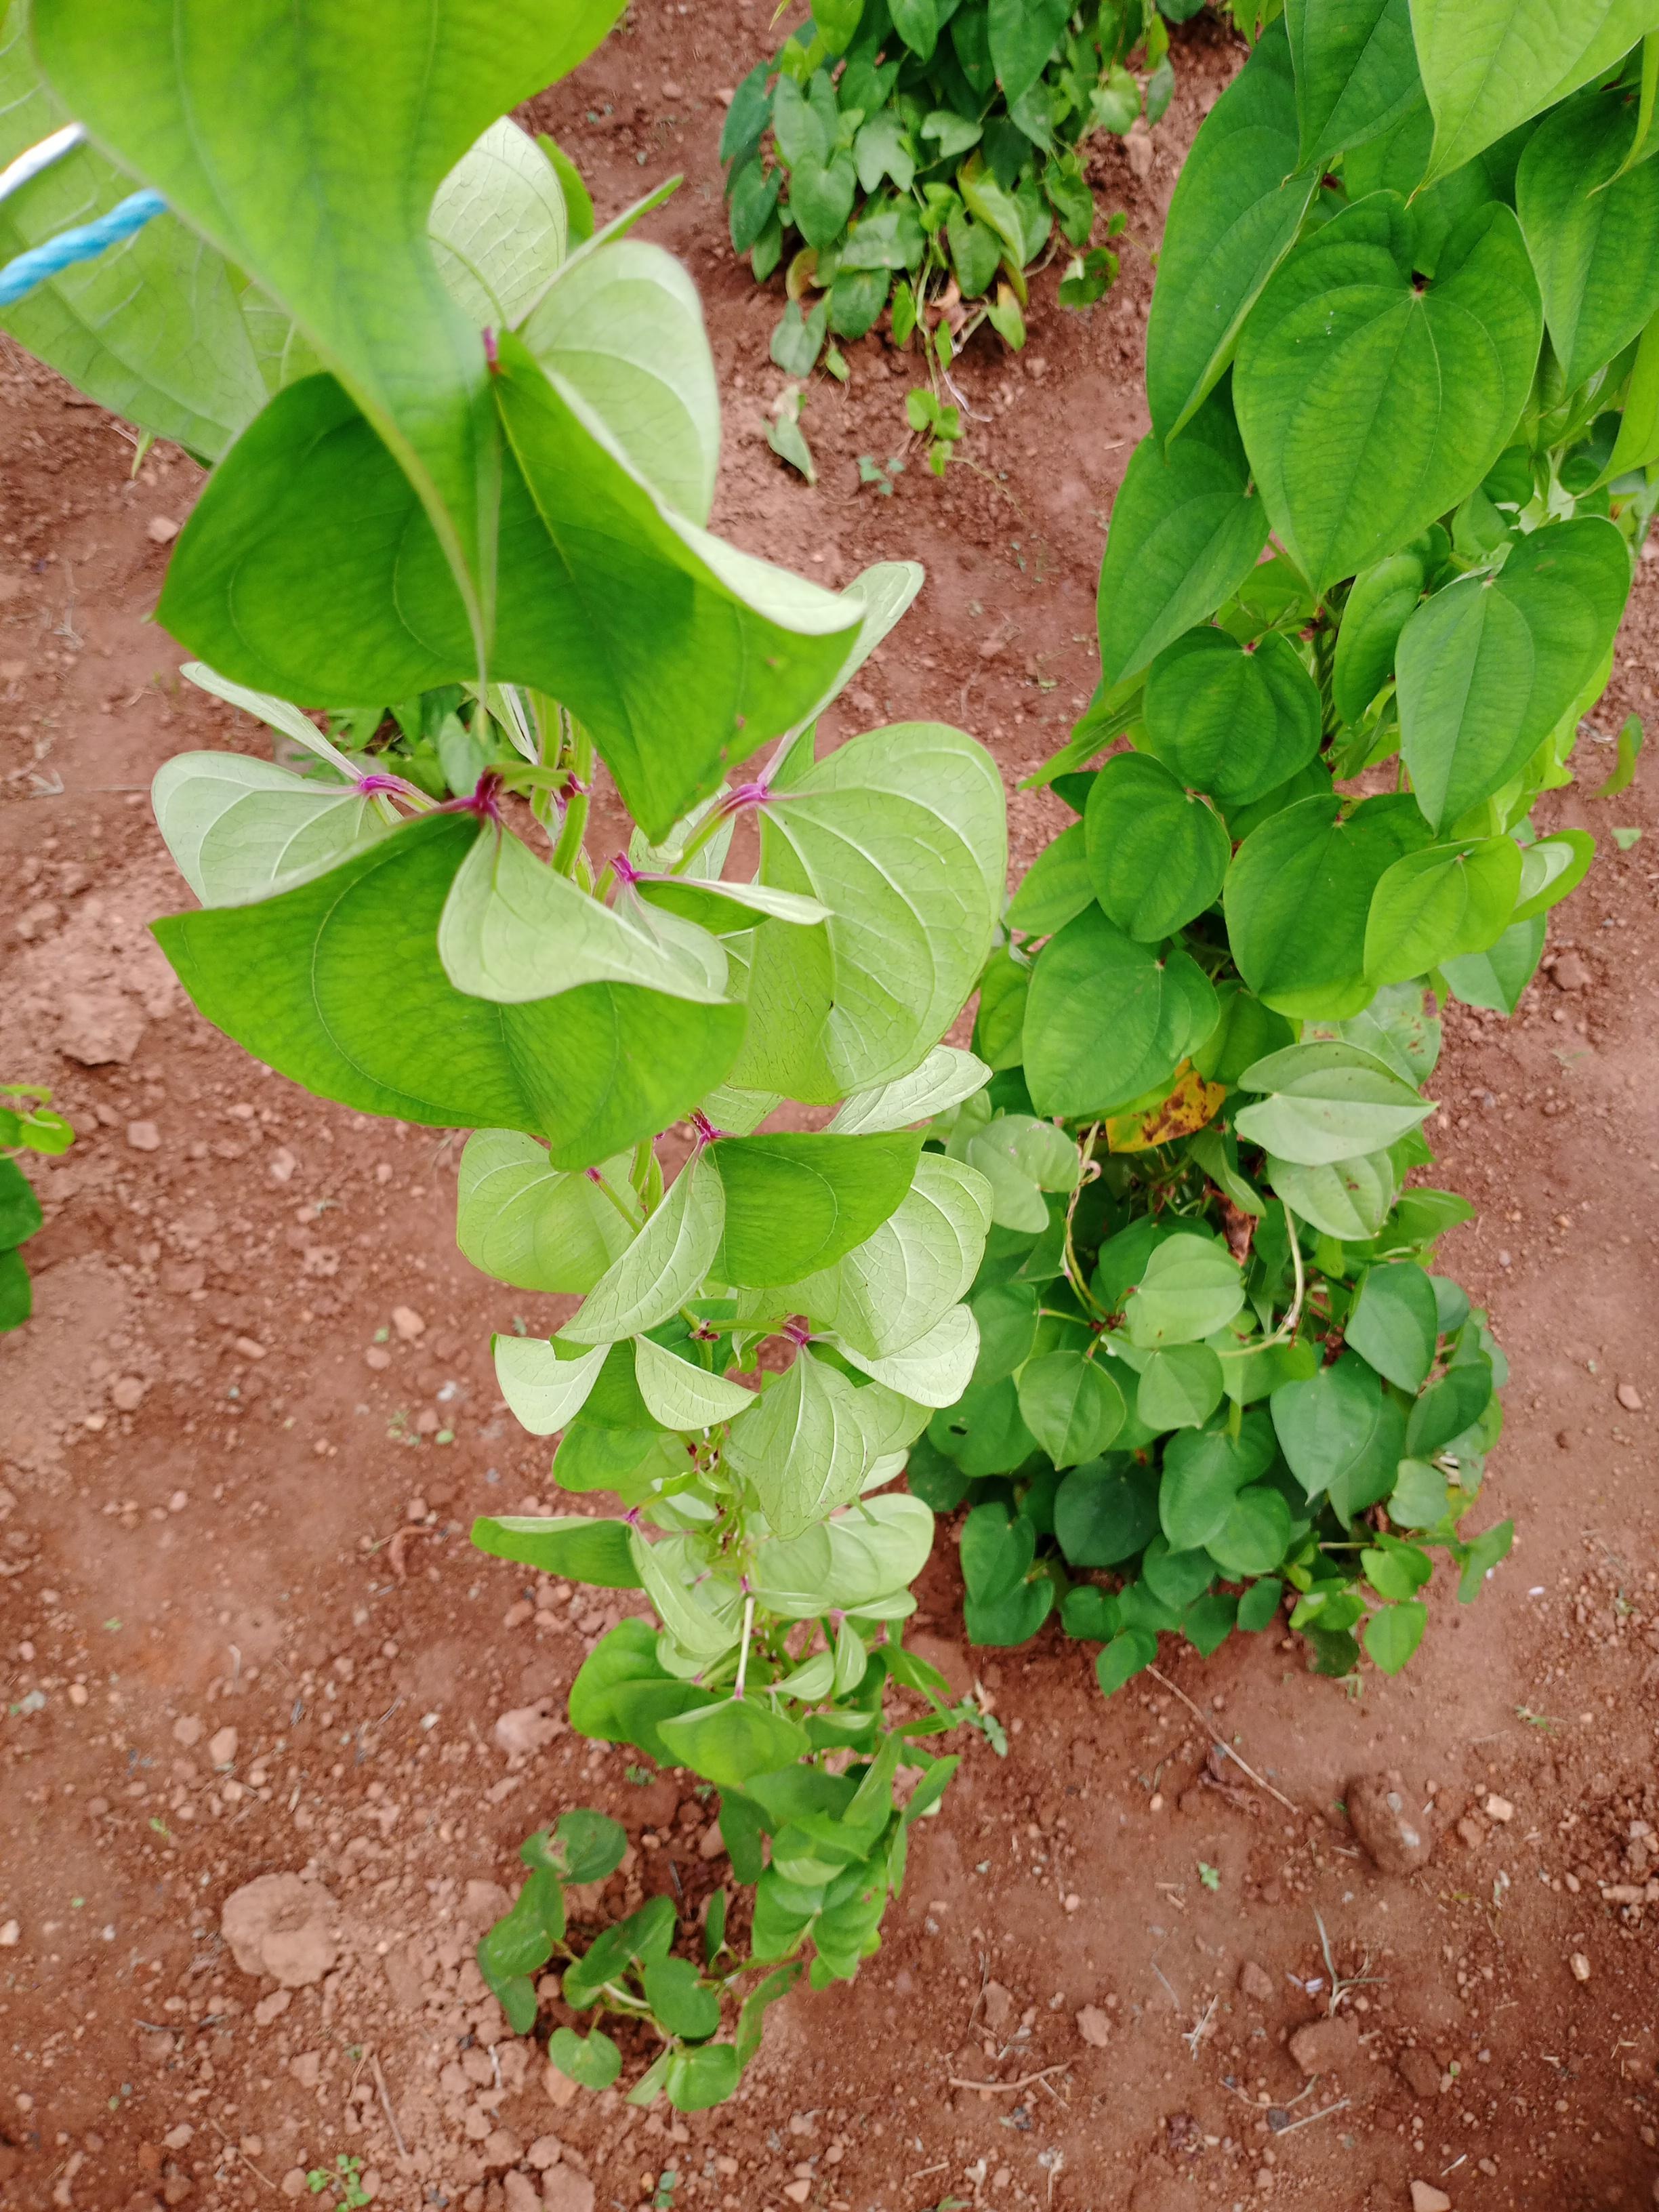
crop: yam
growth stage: vegetative
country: Nigeria
